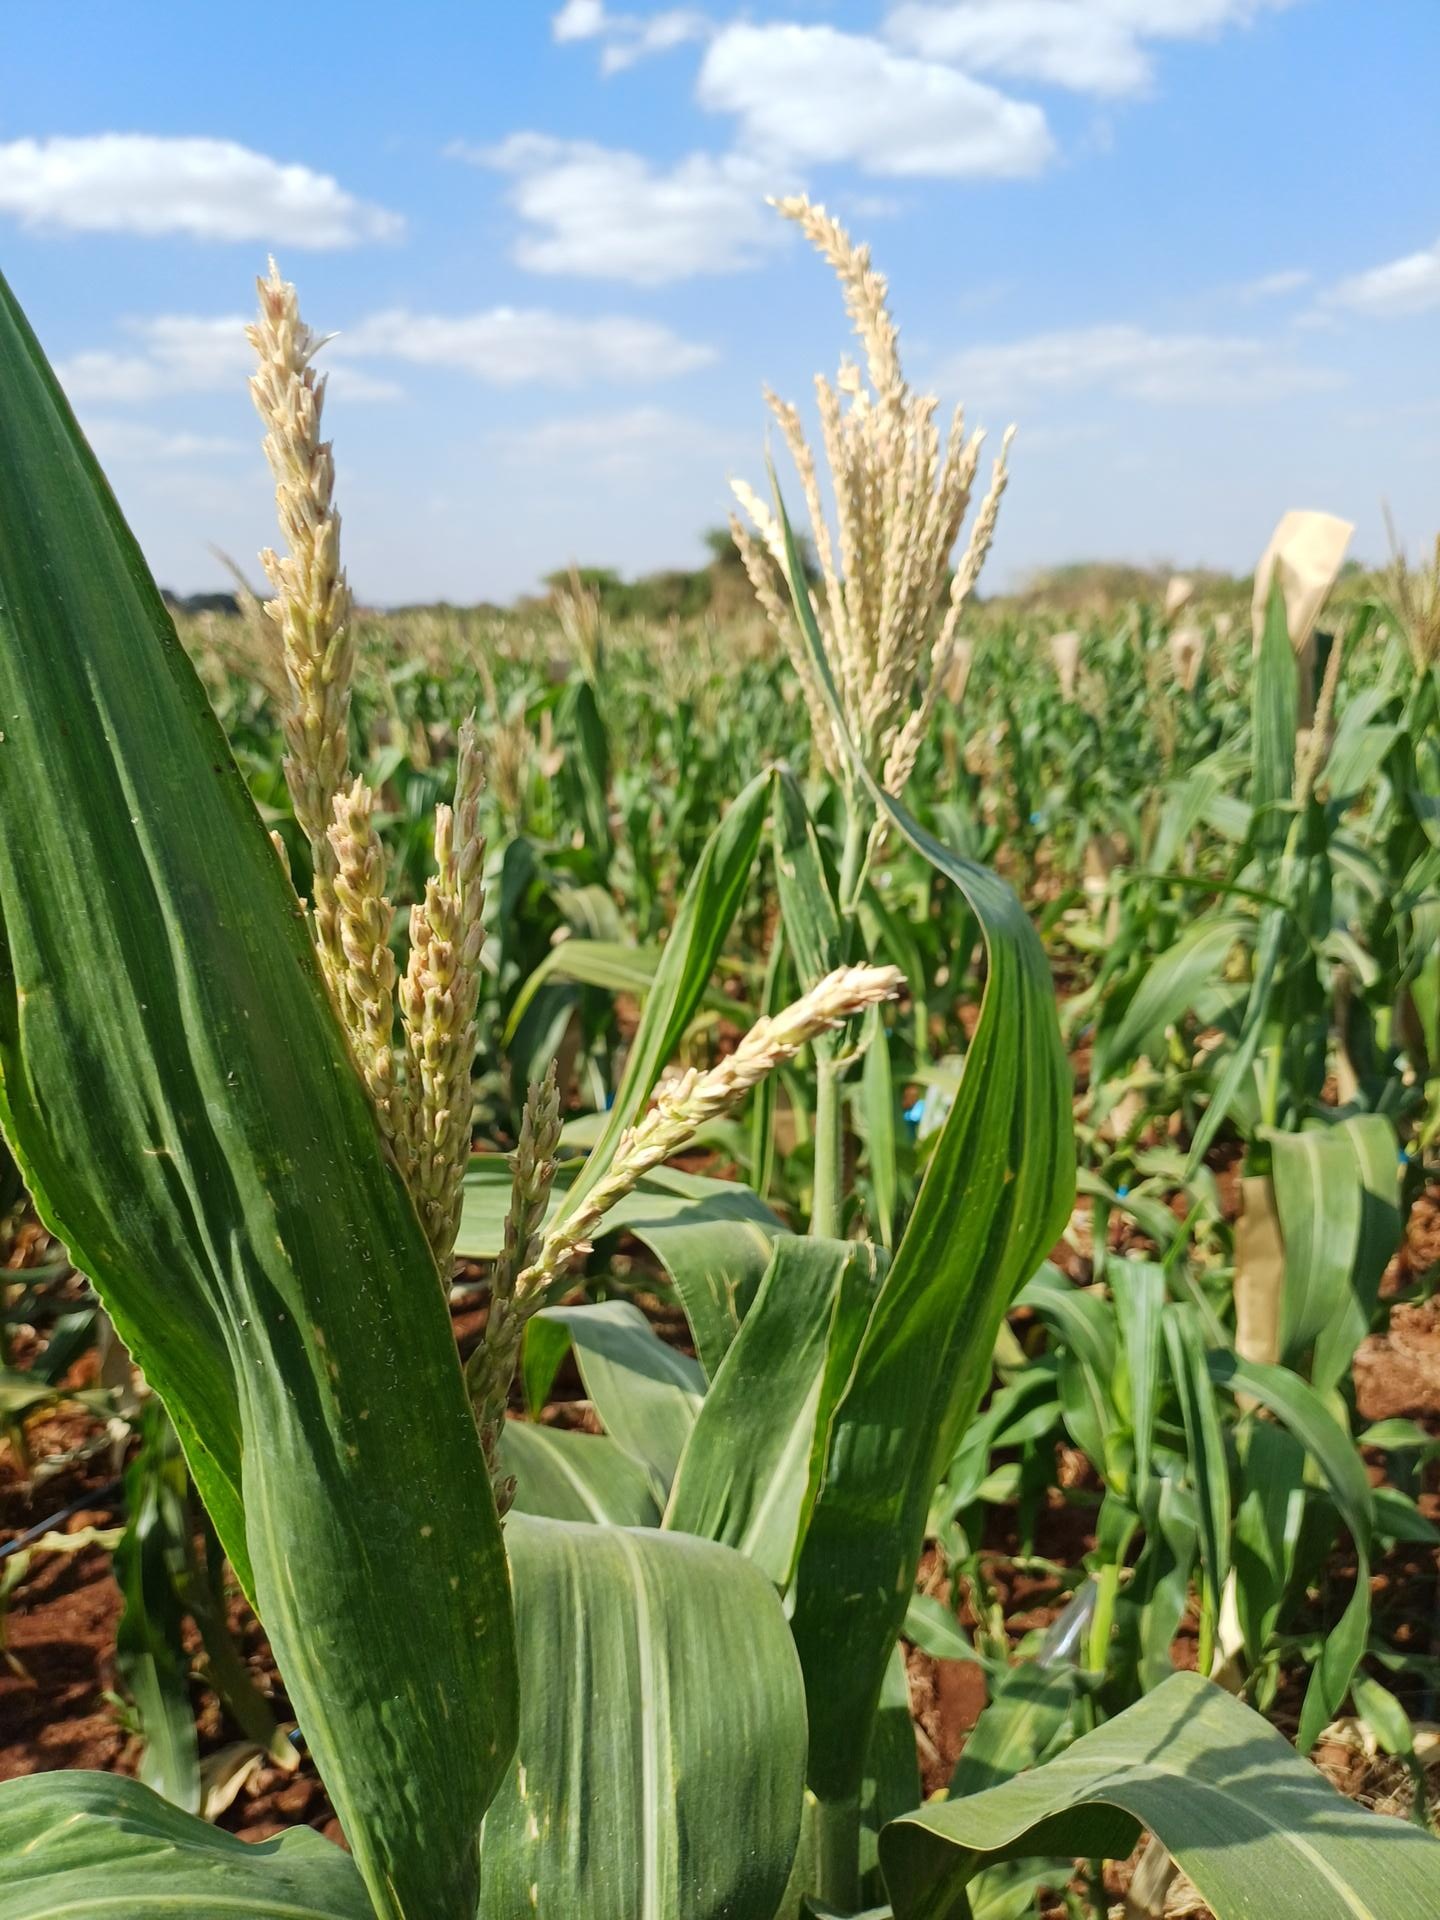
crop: maize
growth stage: flowering
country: Kenya
